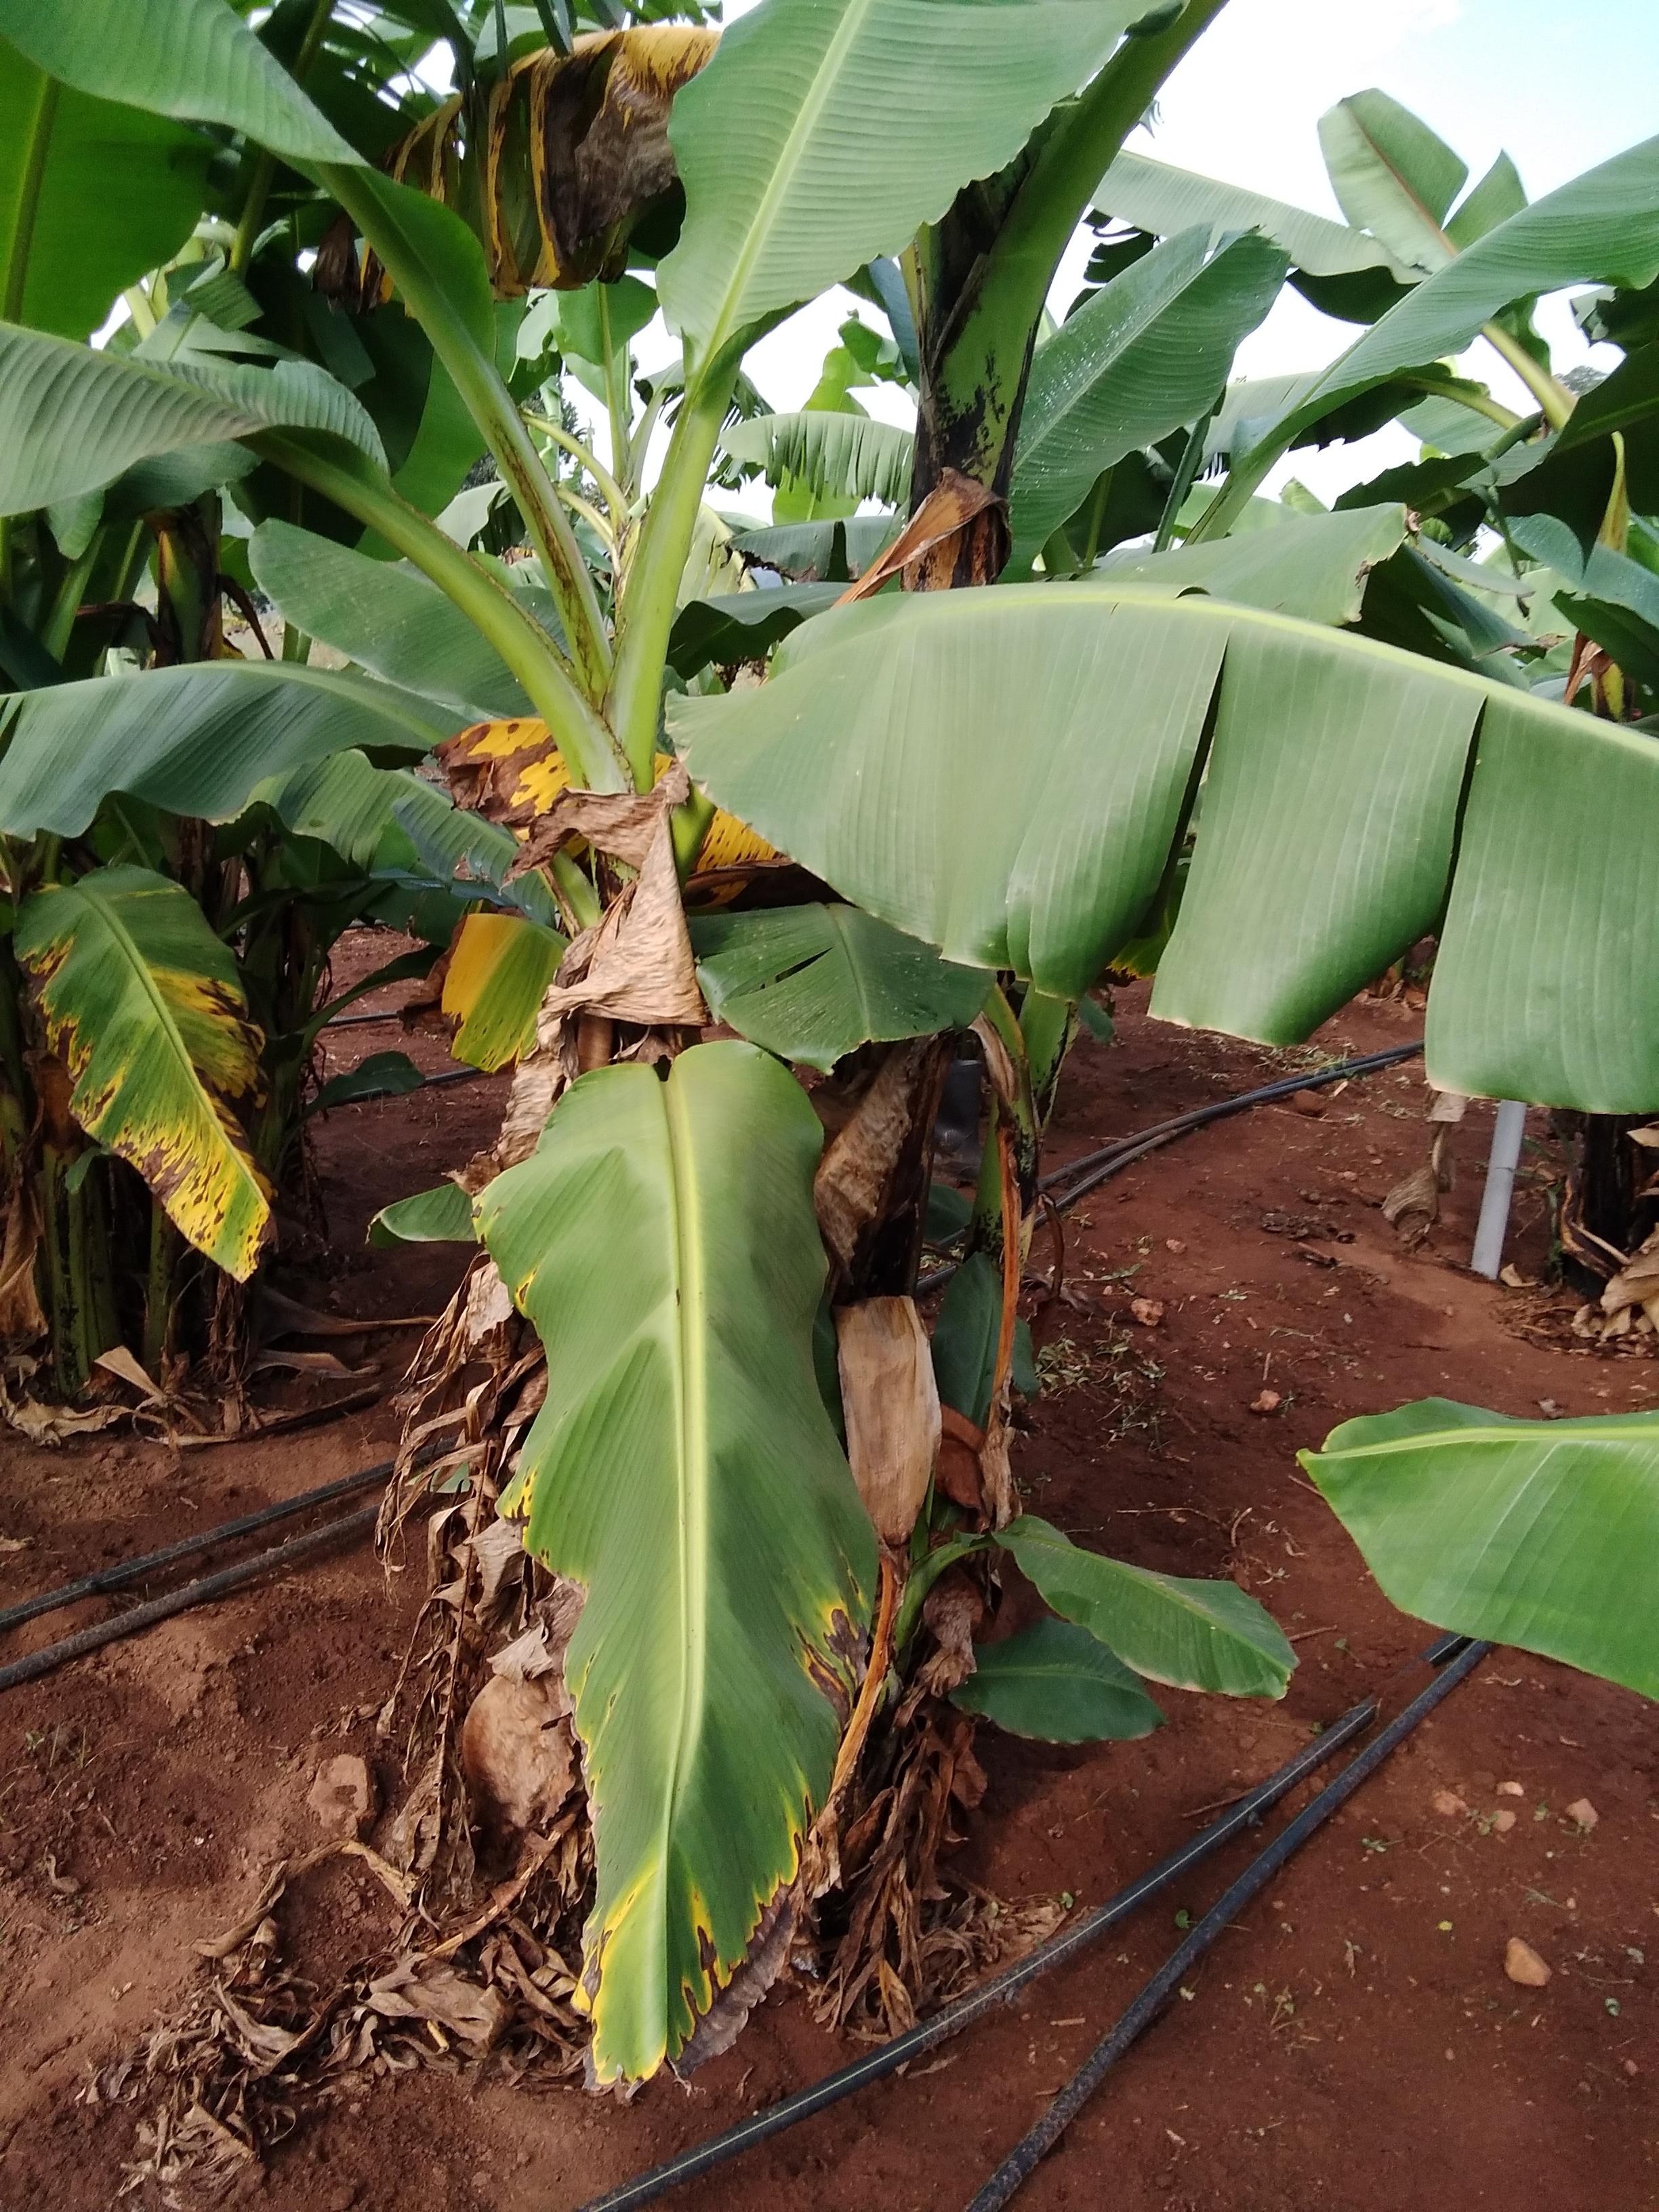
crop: banana
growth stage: vegetative
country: Uganda
